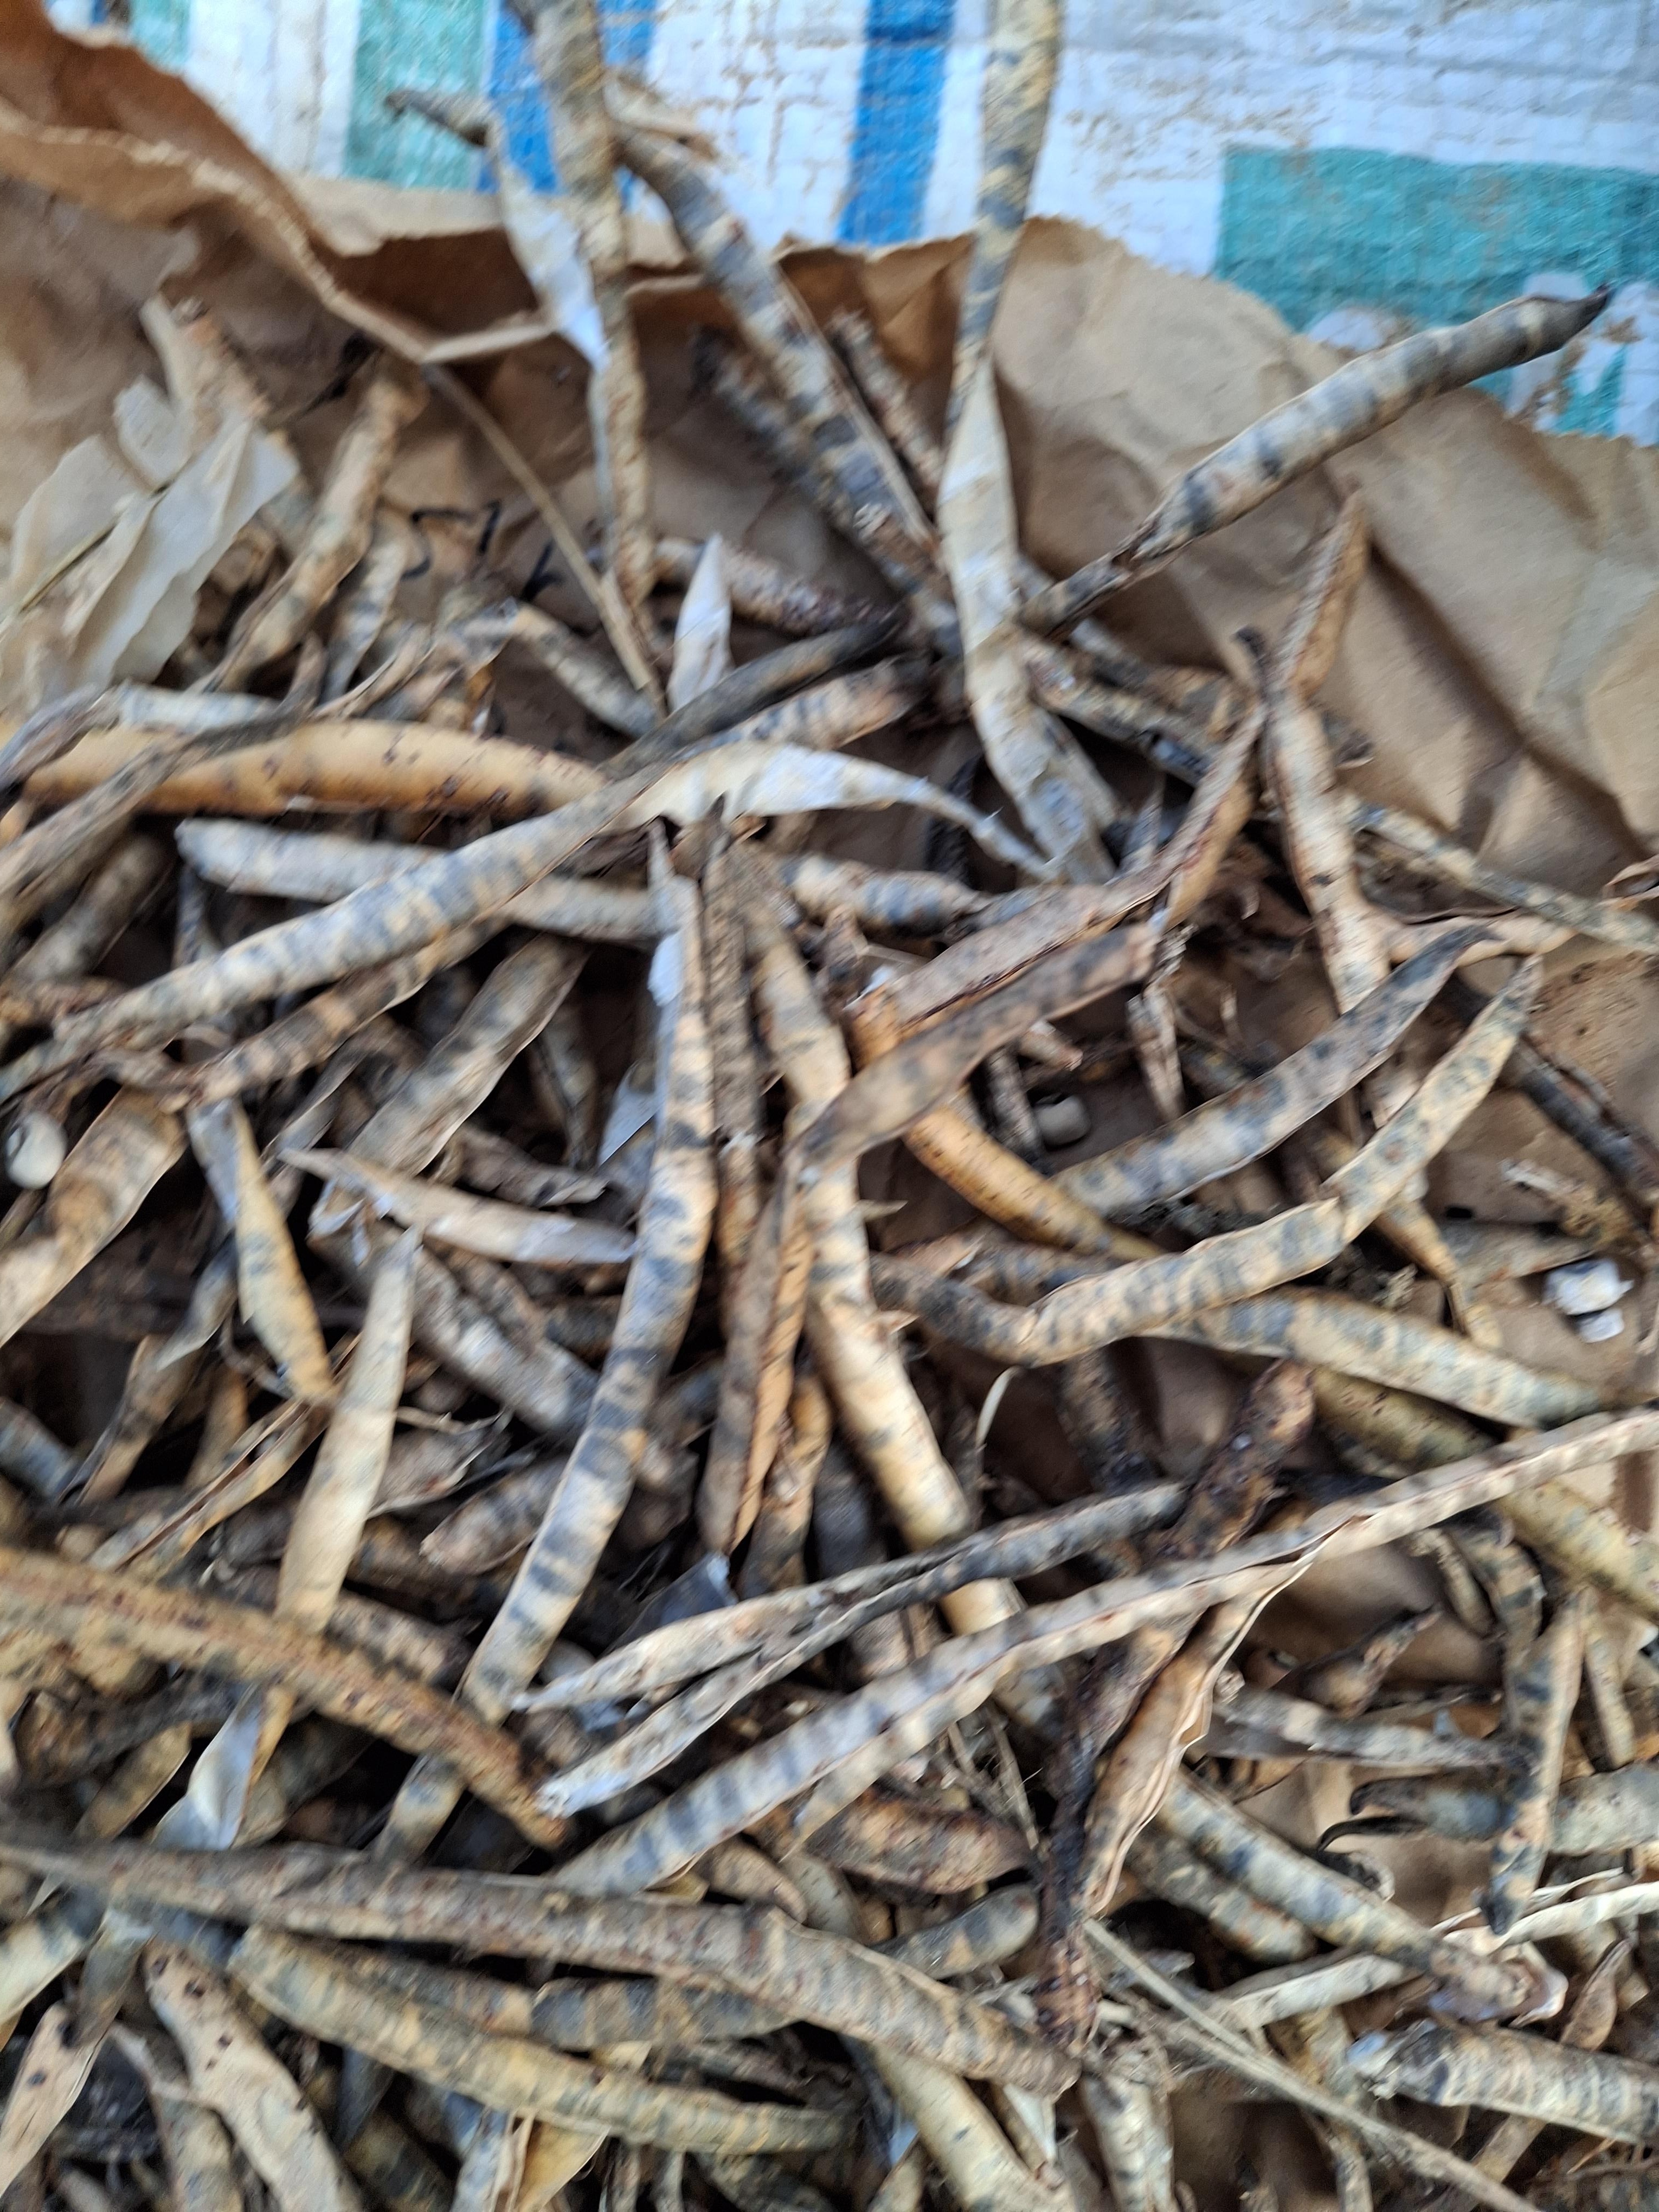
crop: cowpea
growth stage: harvest
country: Nigeria
